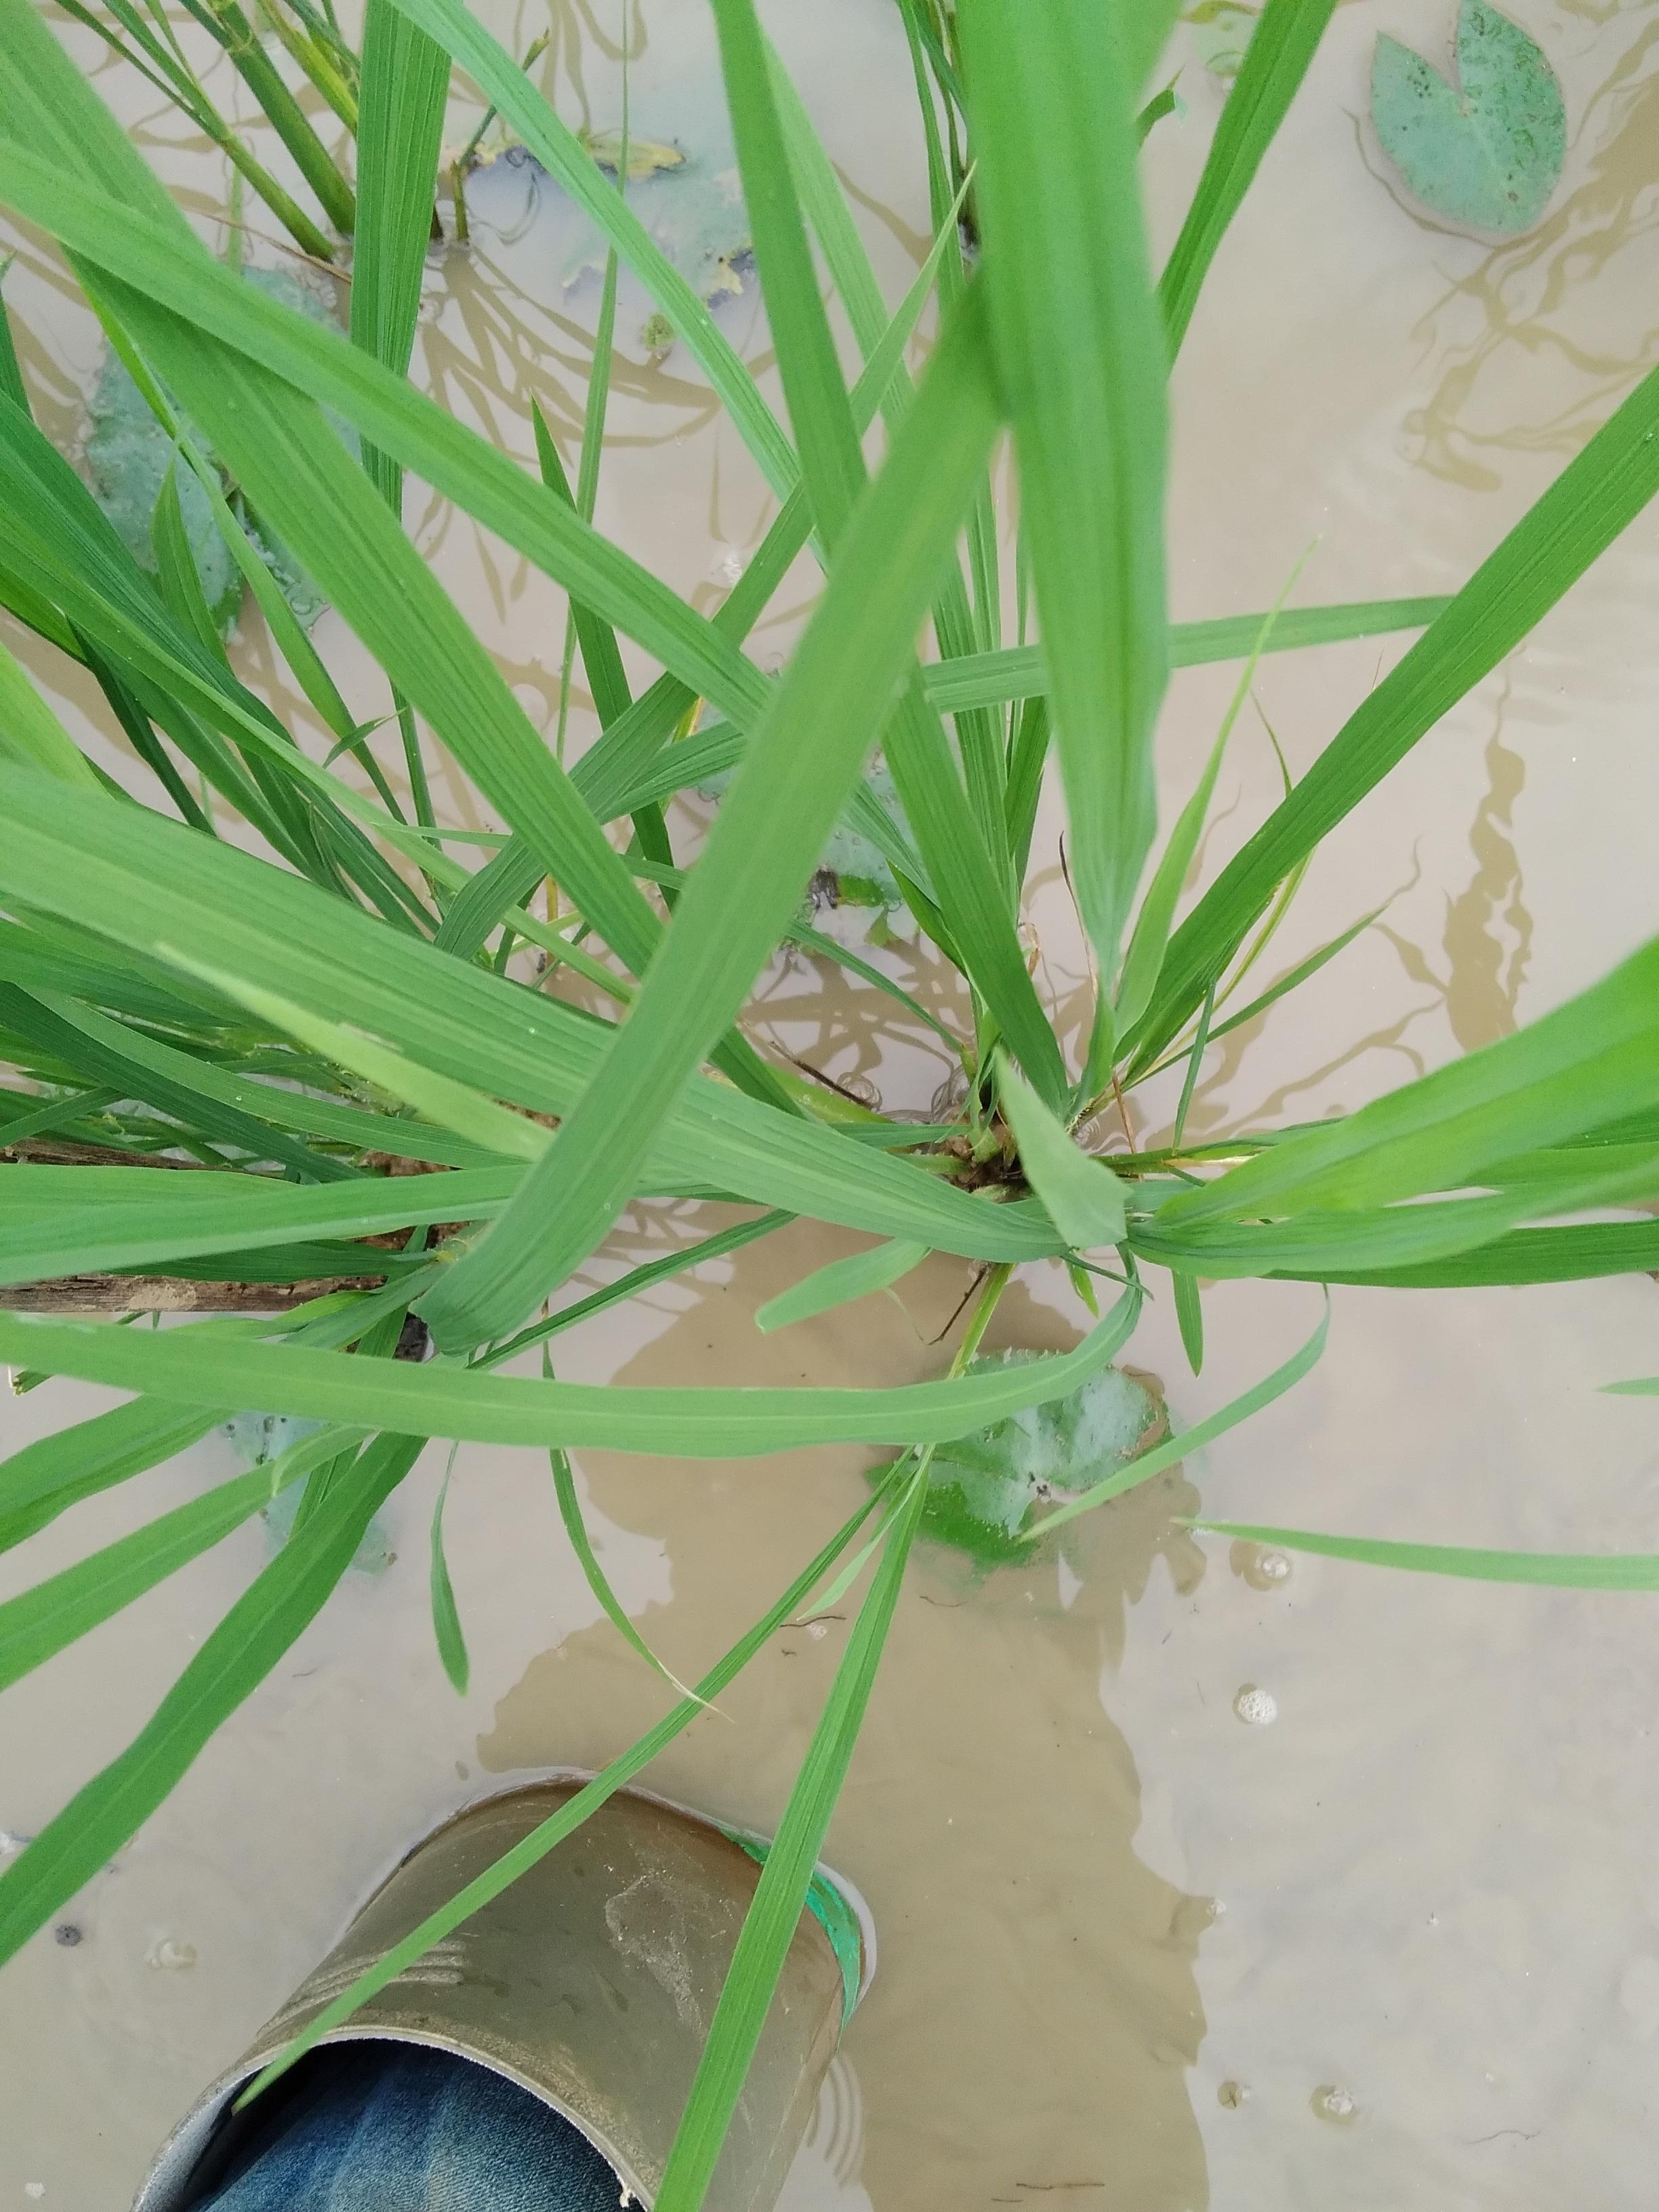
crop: rice
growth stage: vegetative
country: Nigeria
